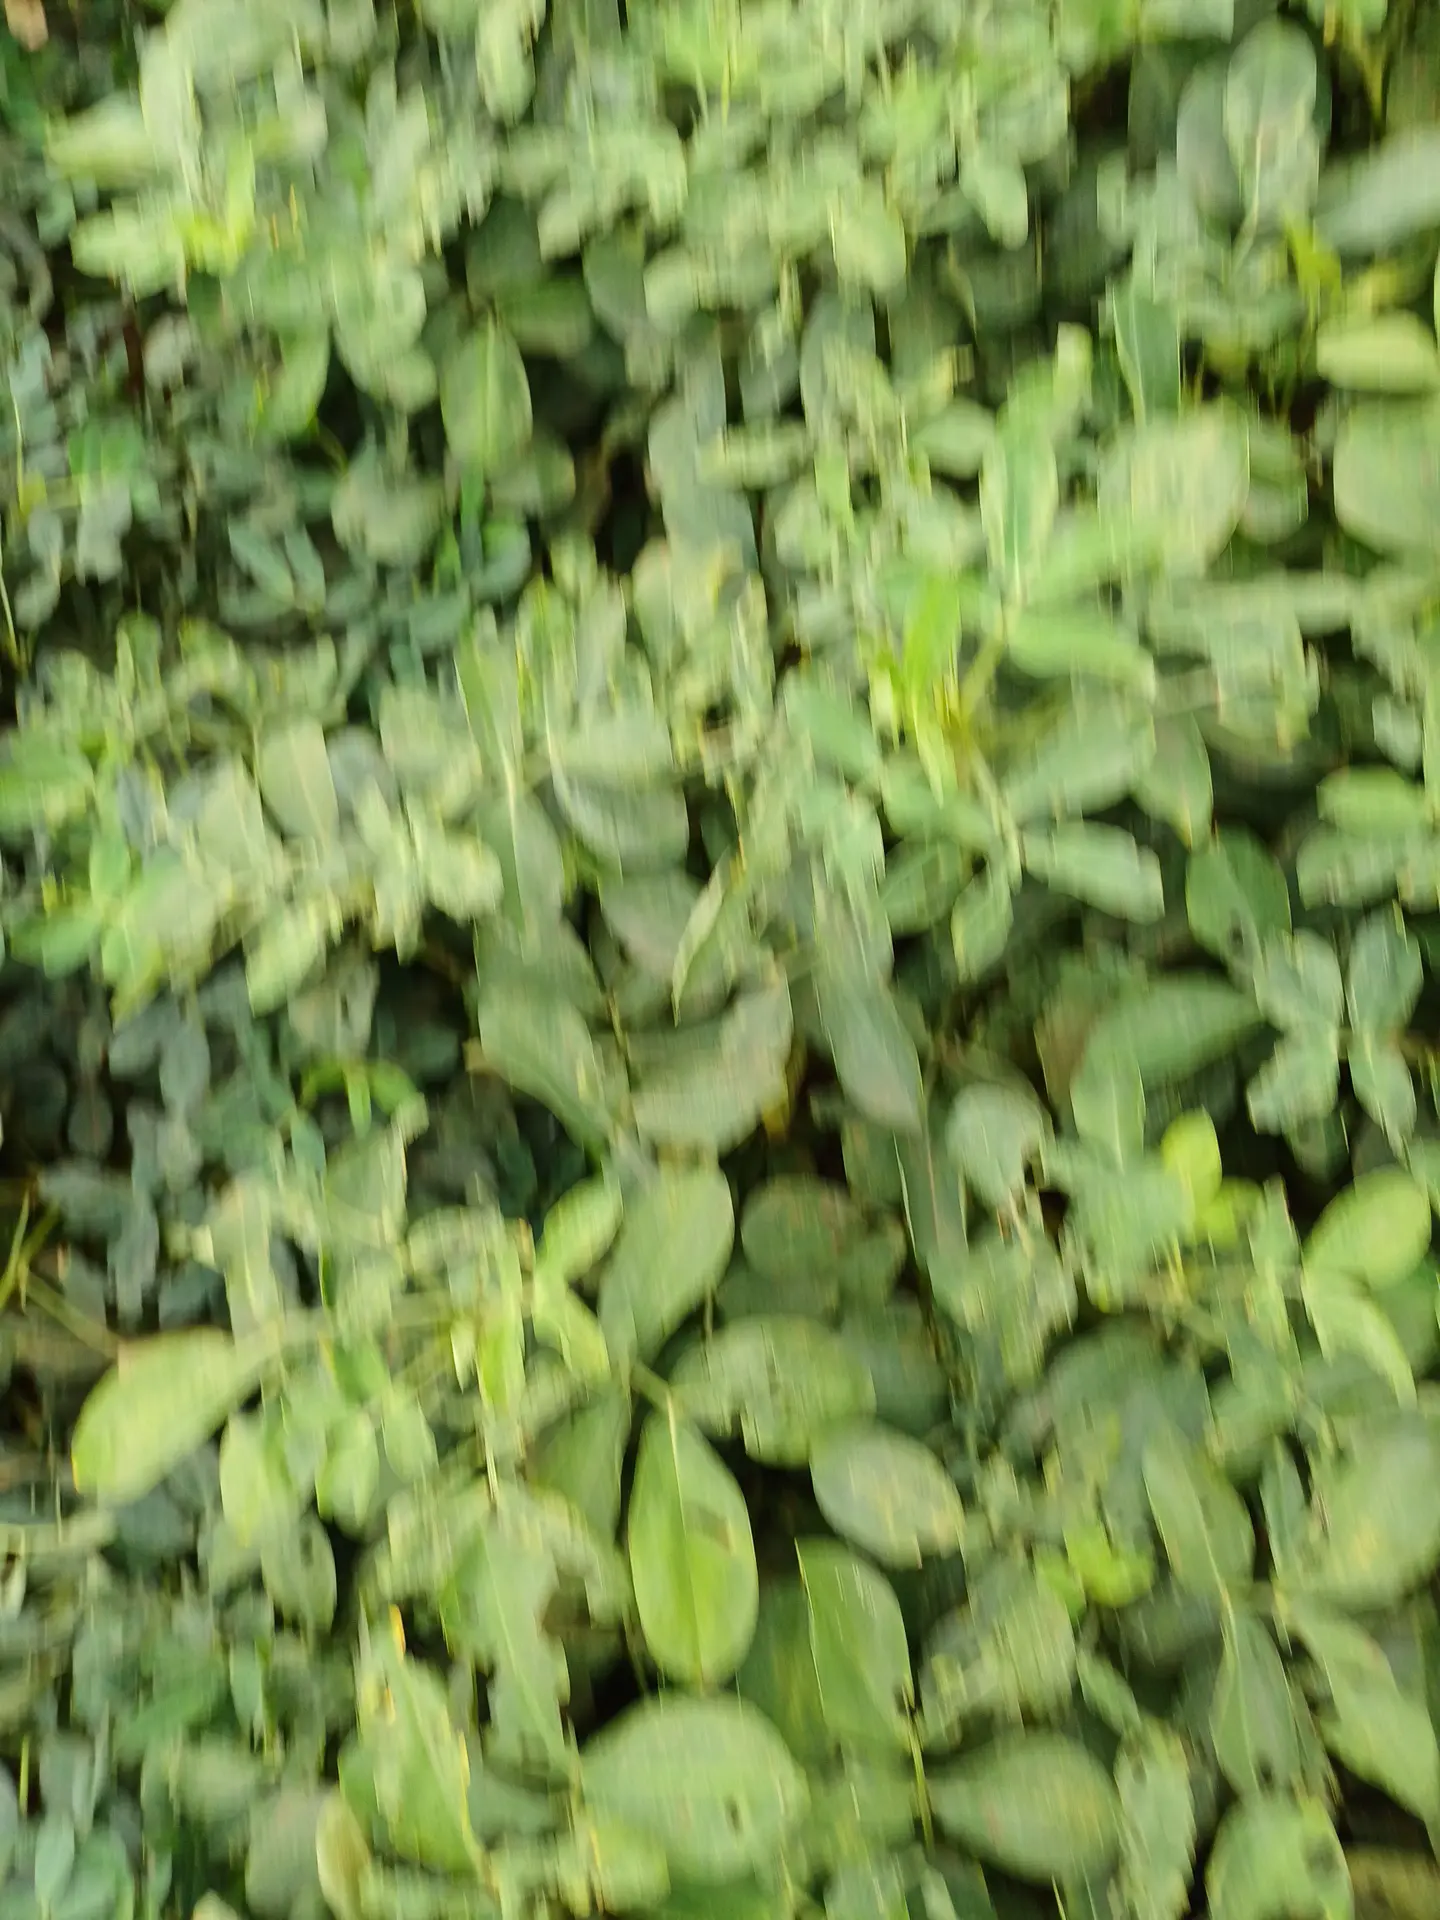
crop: groundnut
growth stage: pegging
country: Kenya
